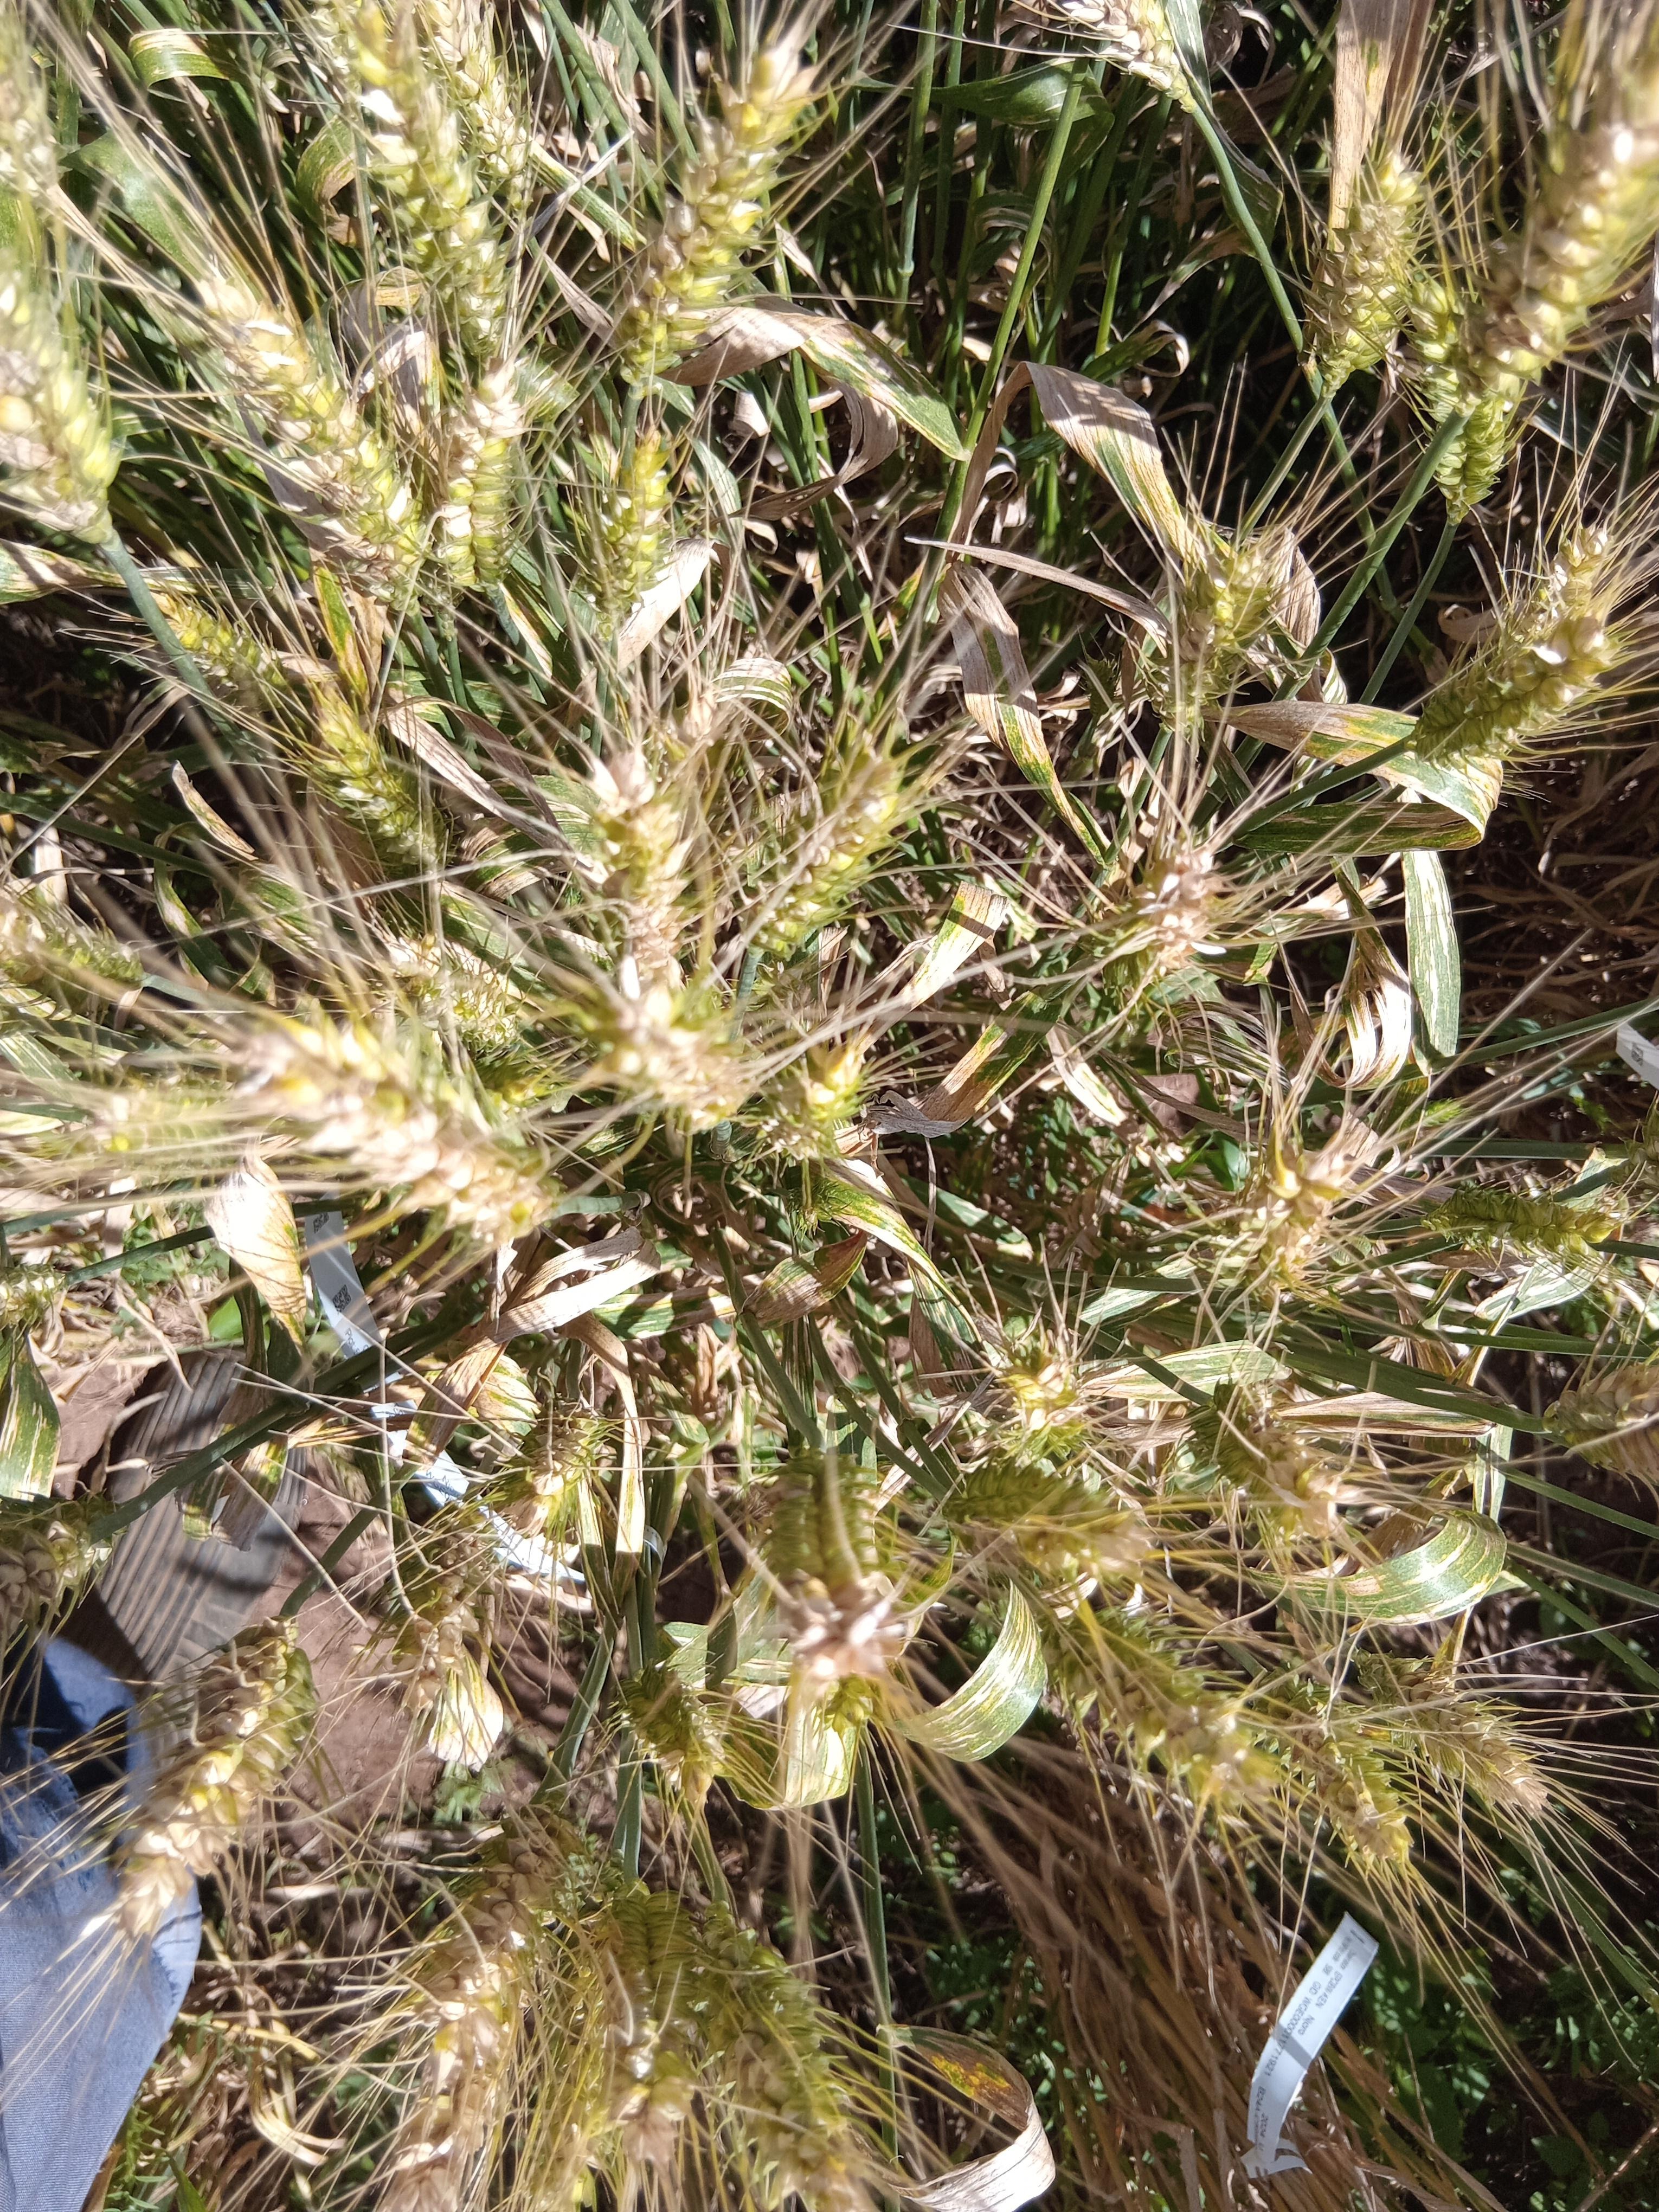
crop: wheat
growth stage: maturity
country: Kenya
